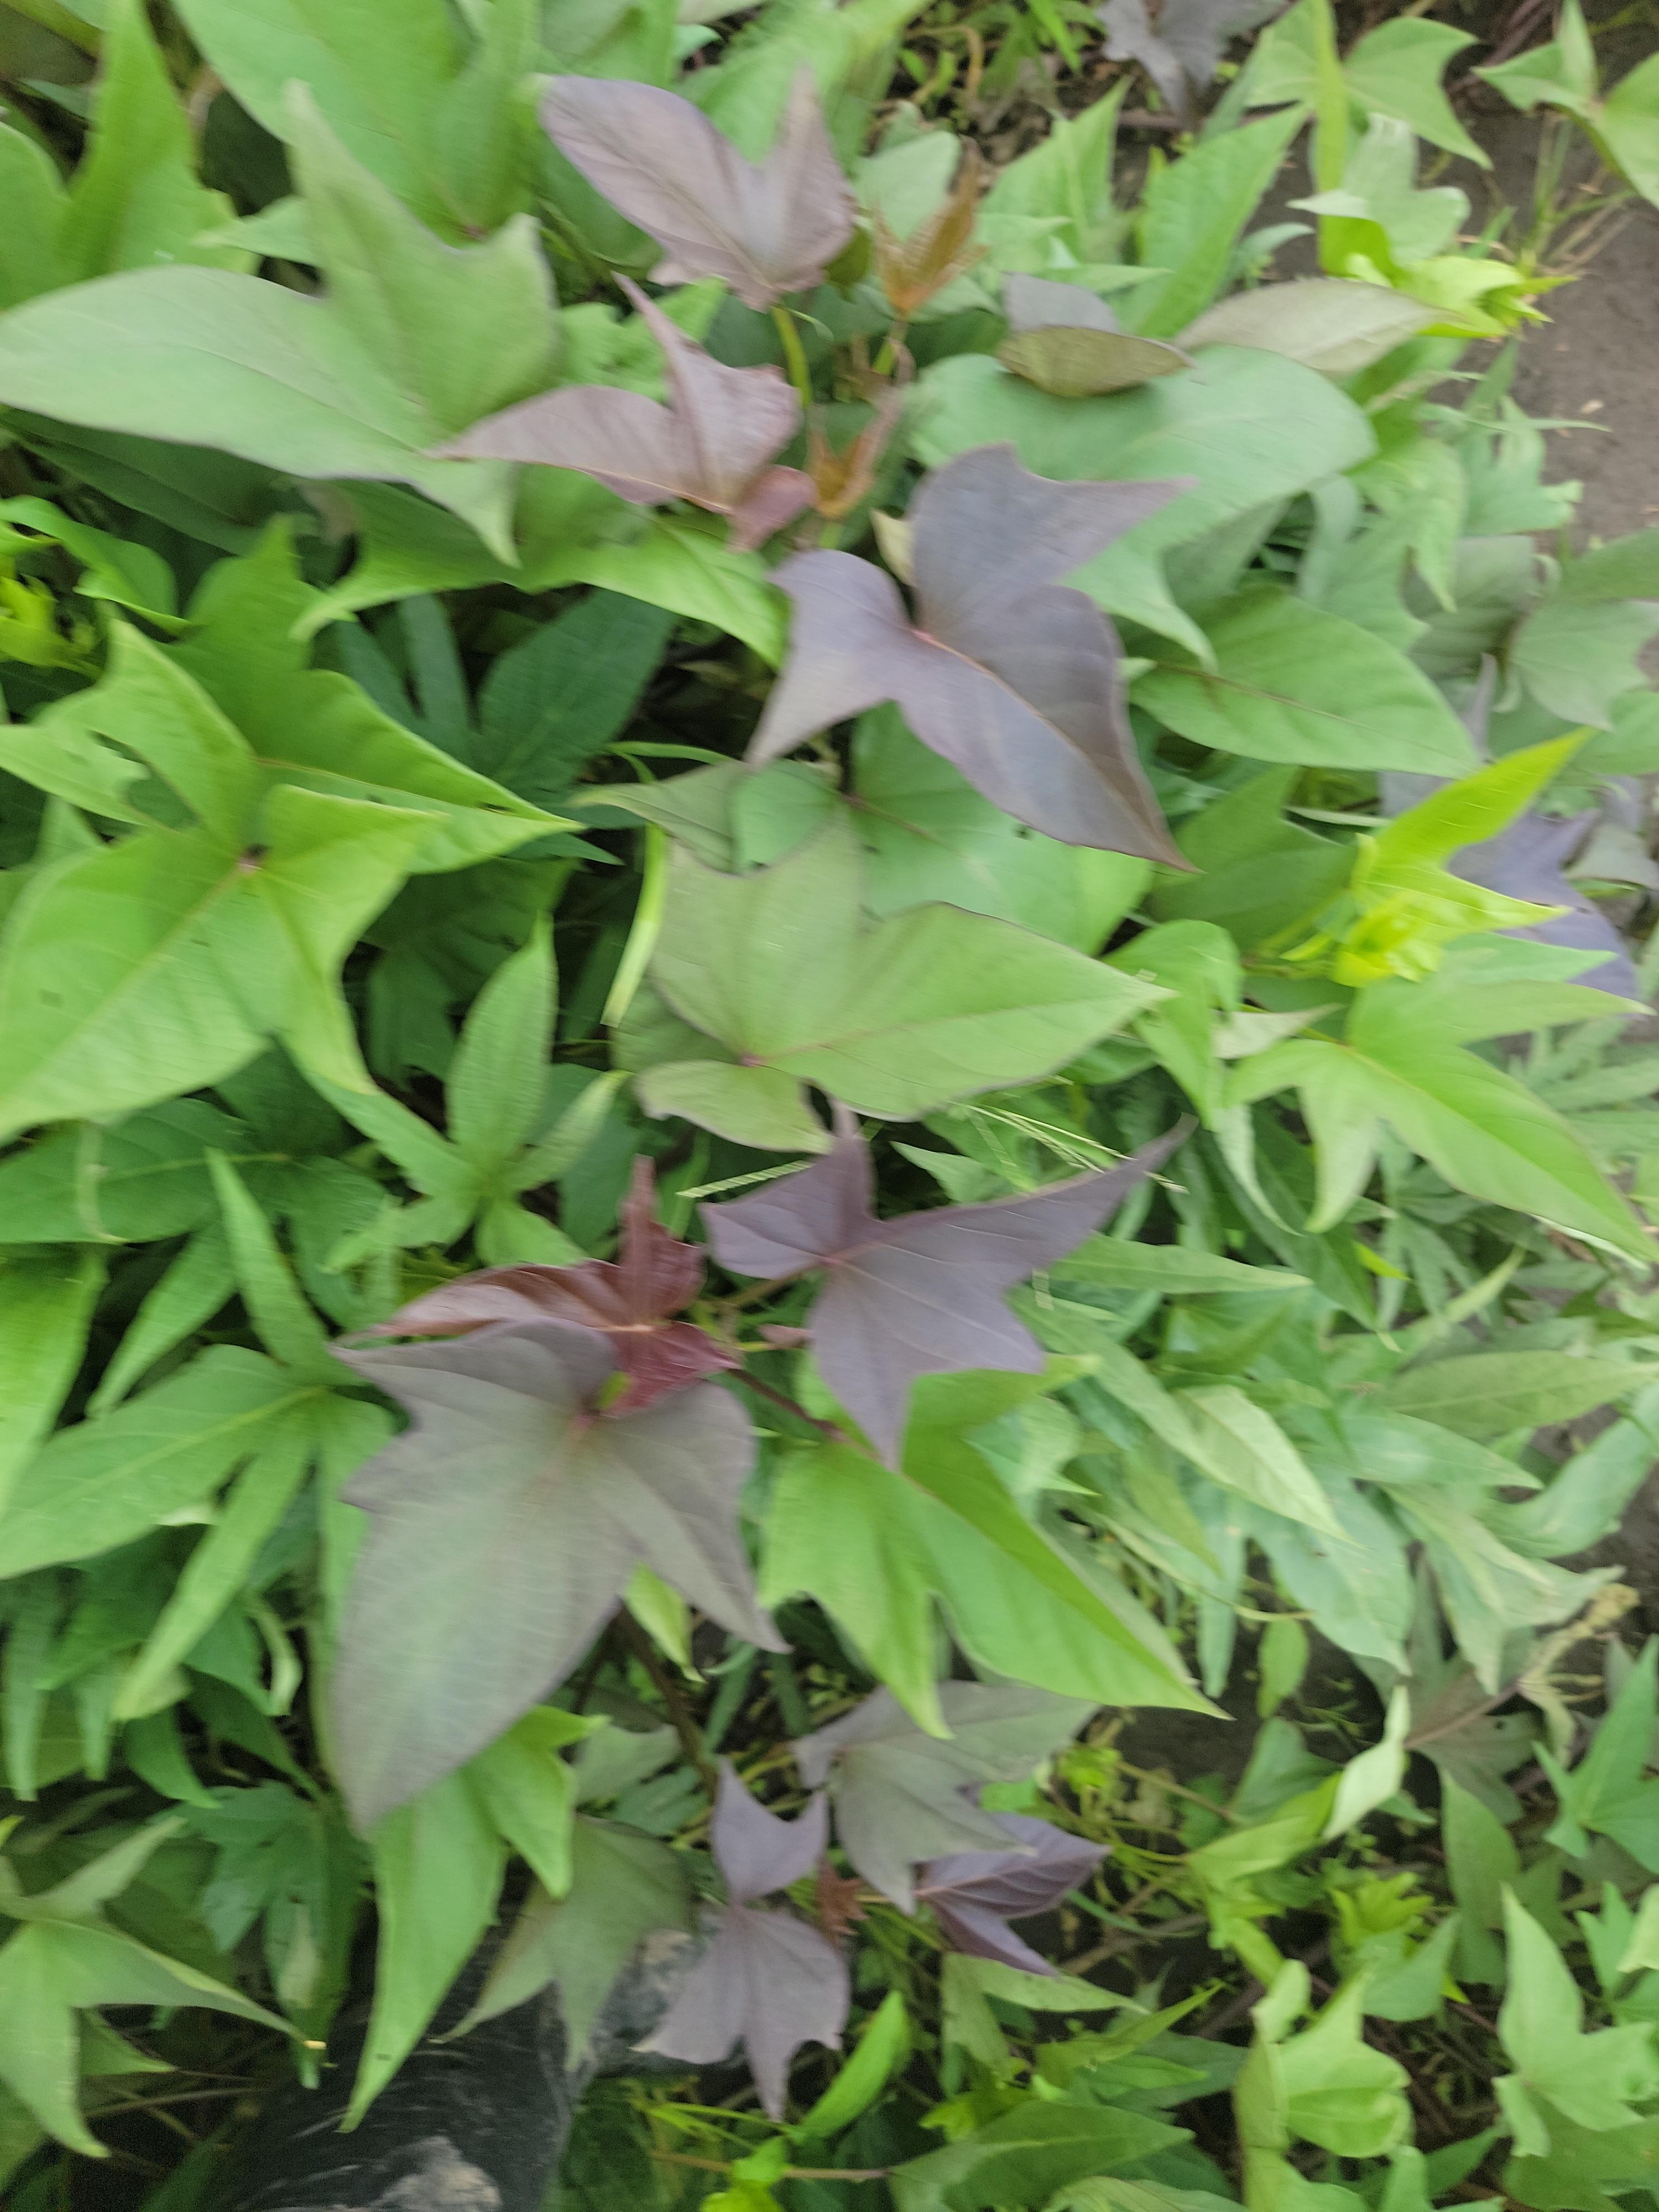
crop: sweet potato
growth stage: vegetative
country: Tanzania
